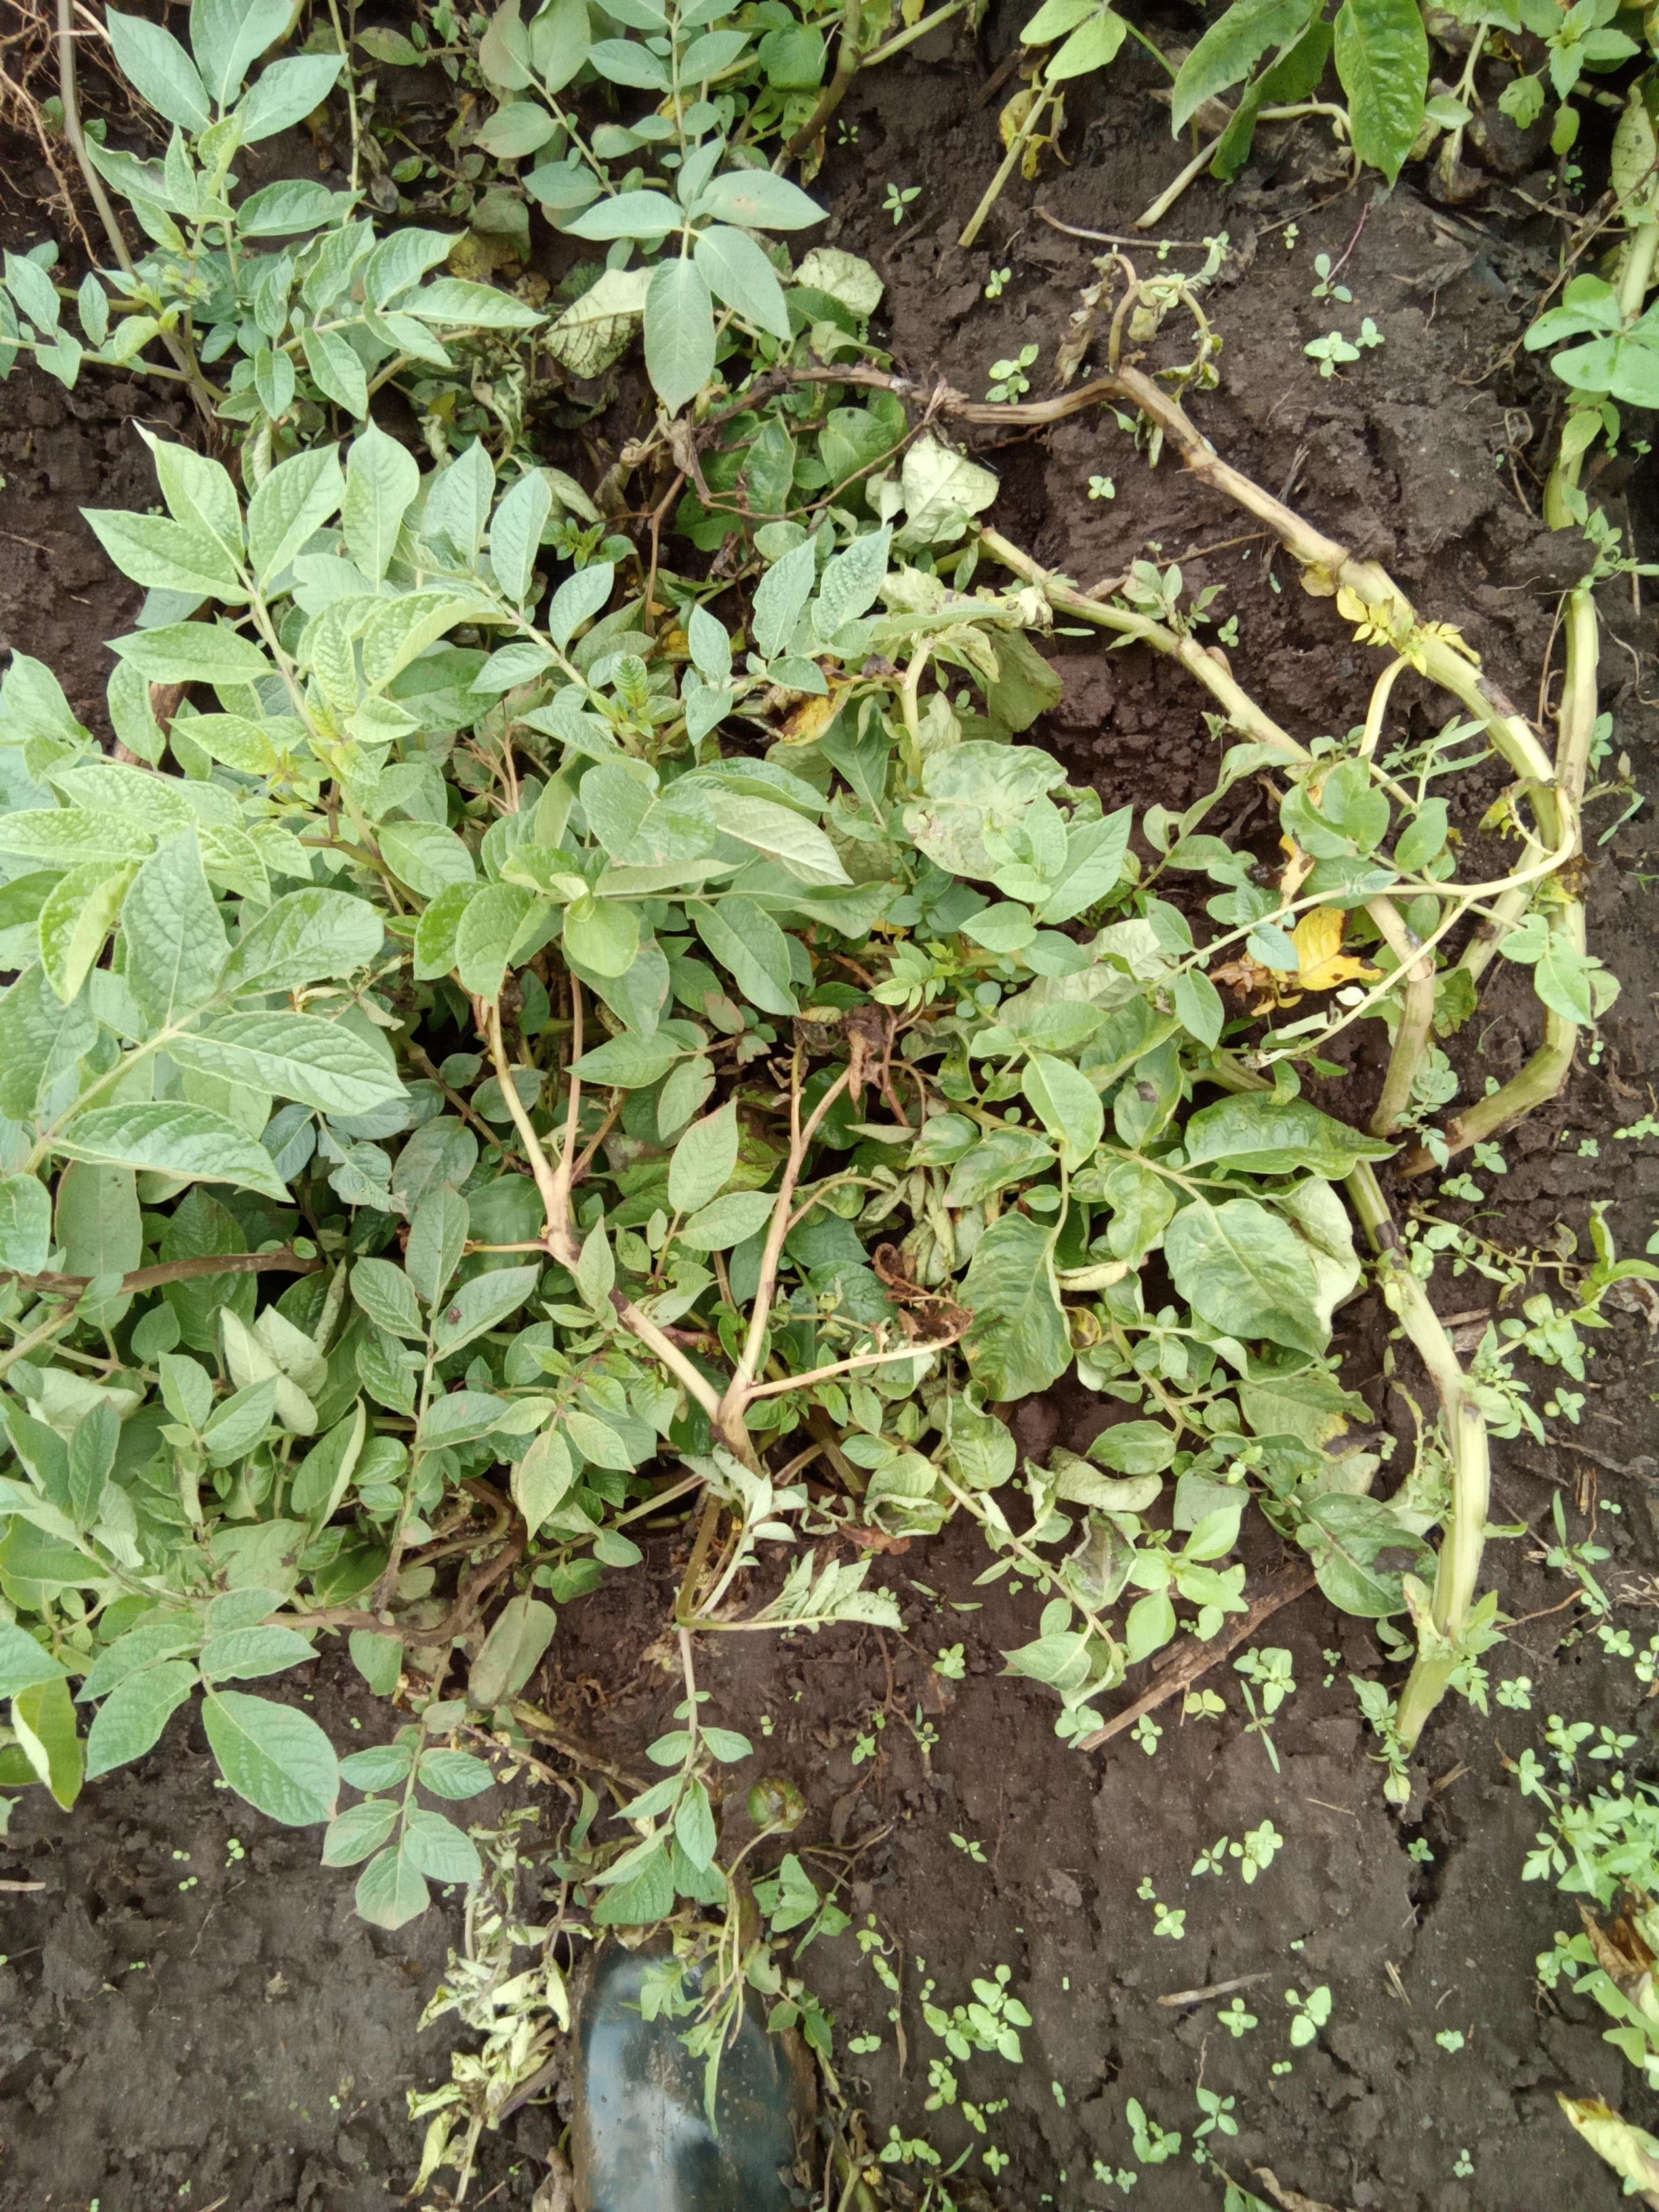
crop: potato
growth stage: flowering
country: Kenya
